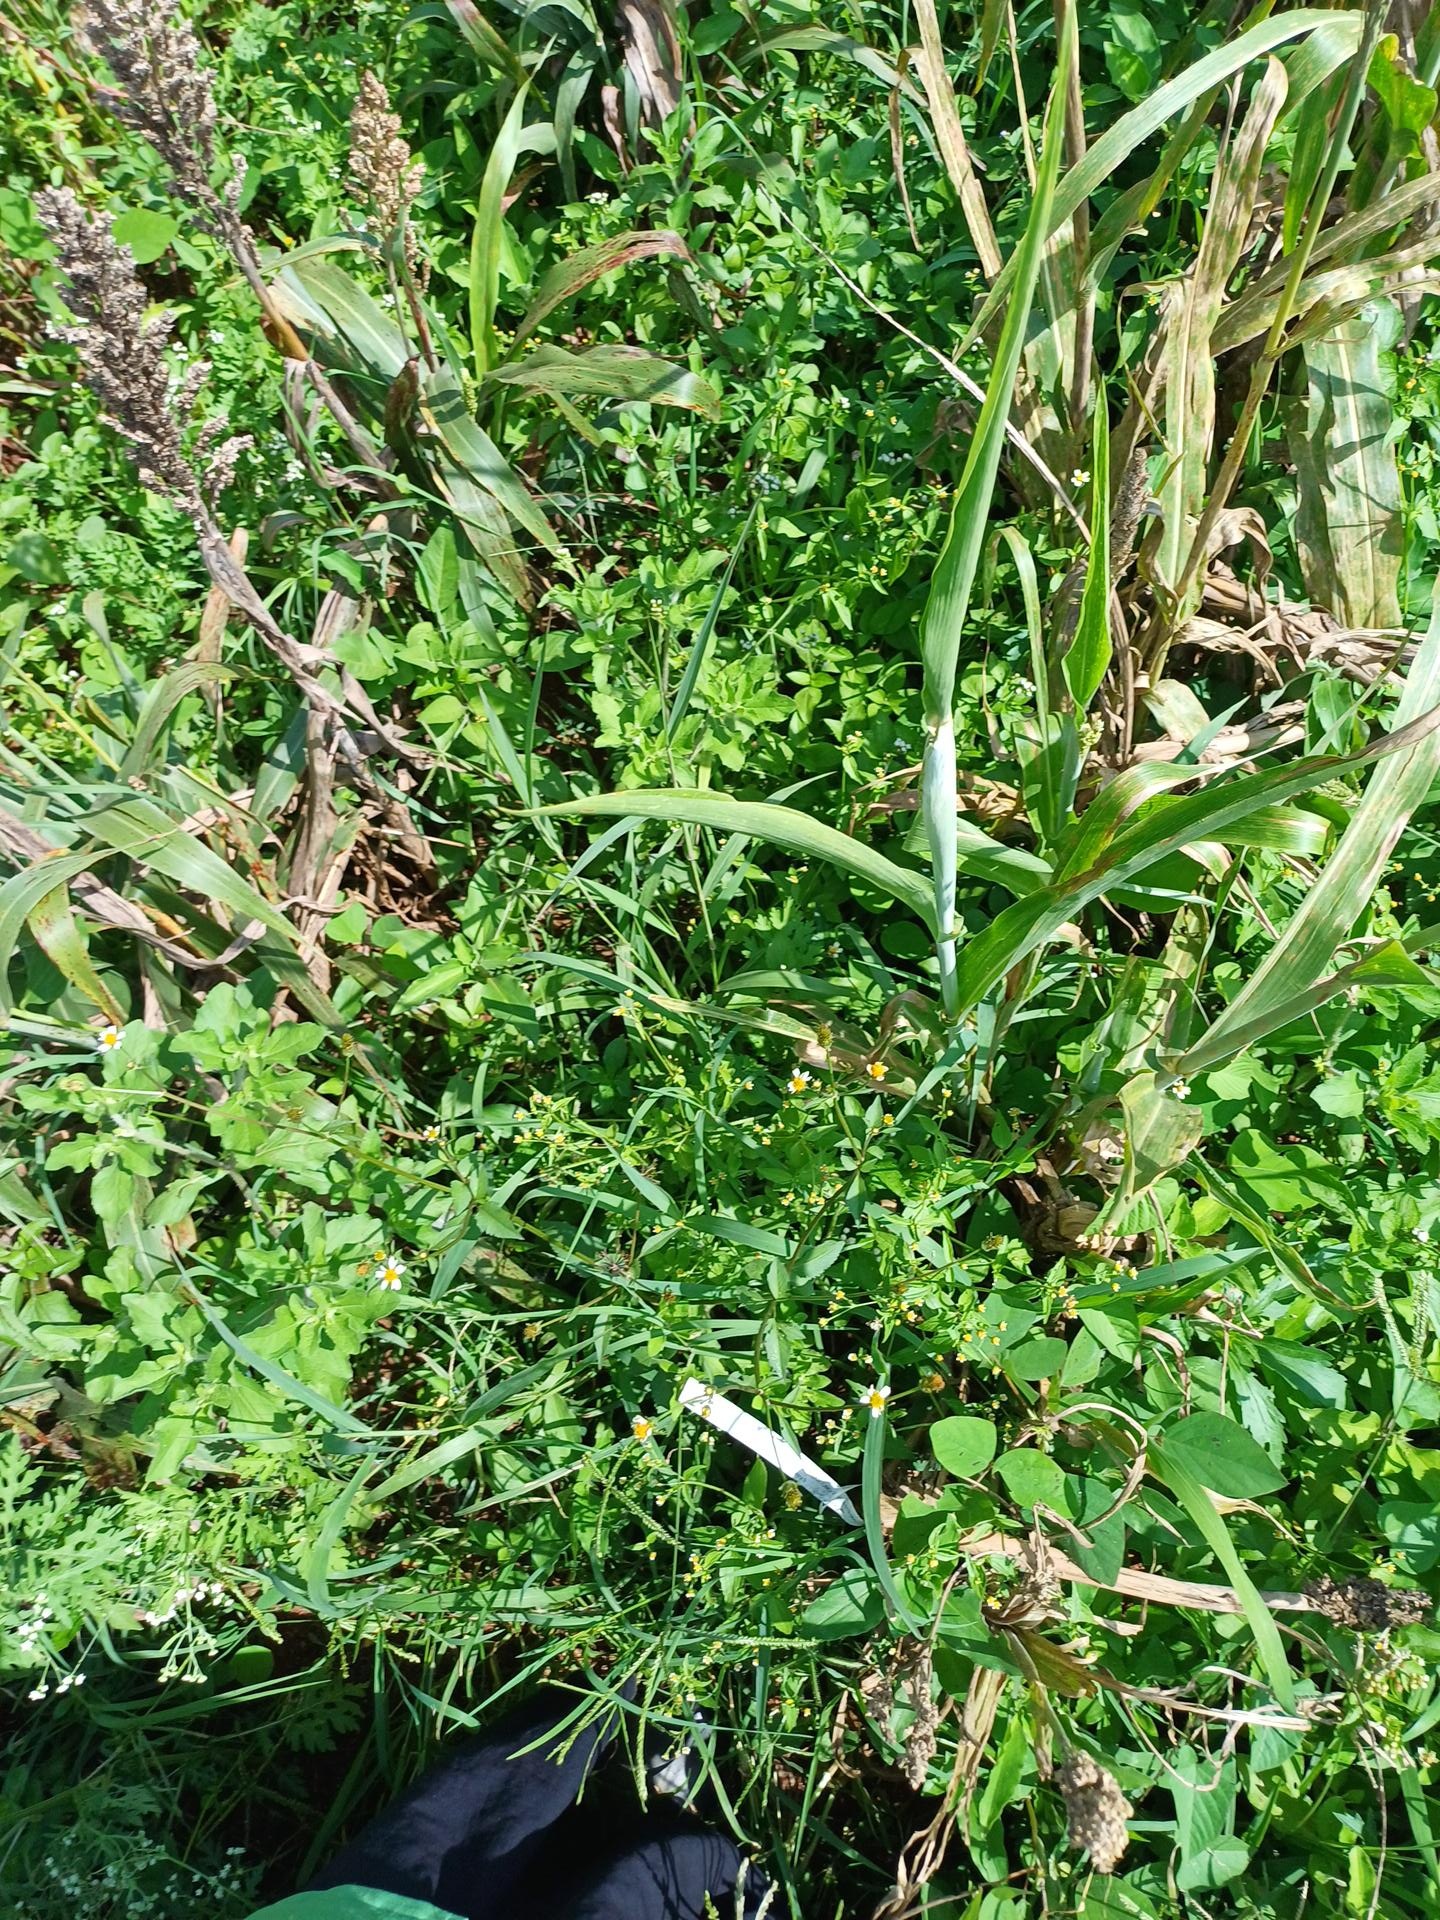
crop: sorghum
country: Kenya
